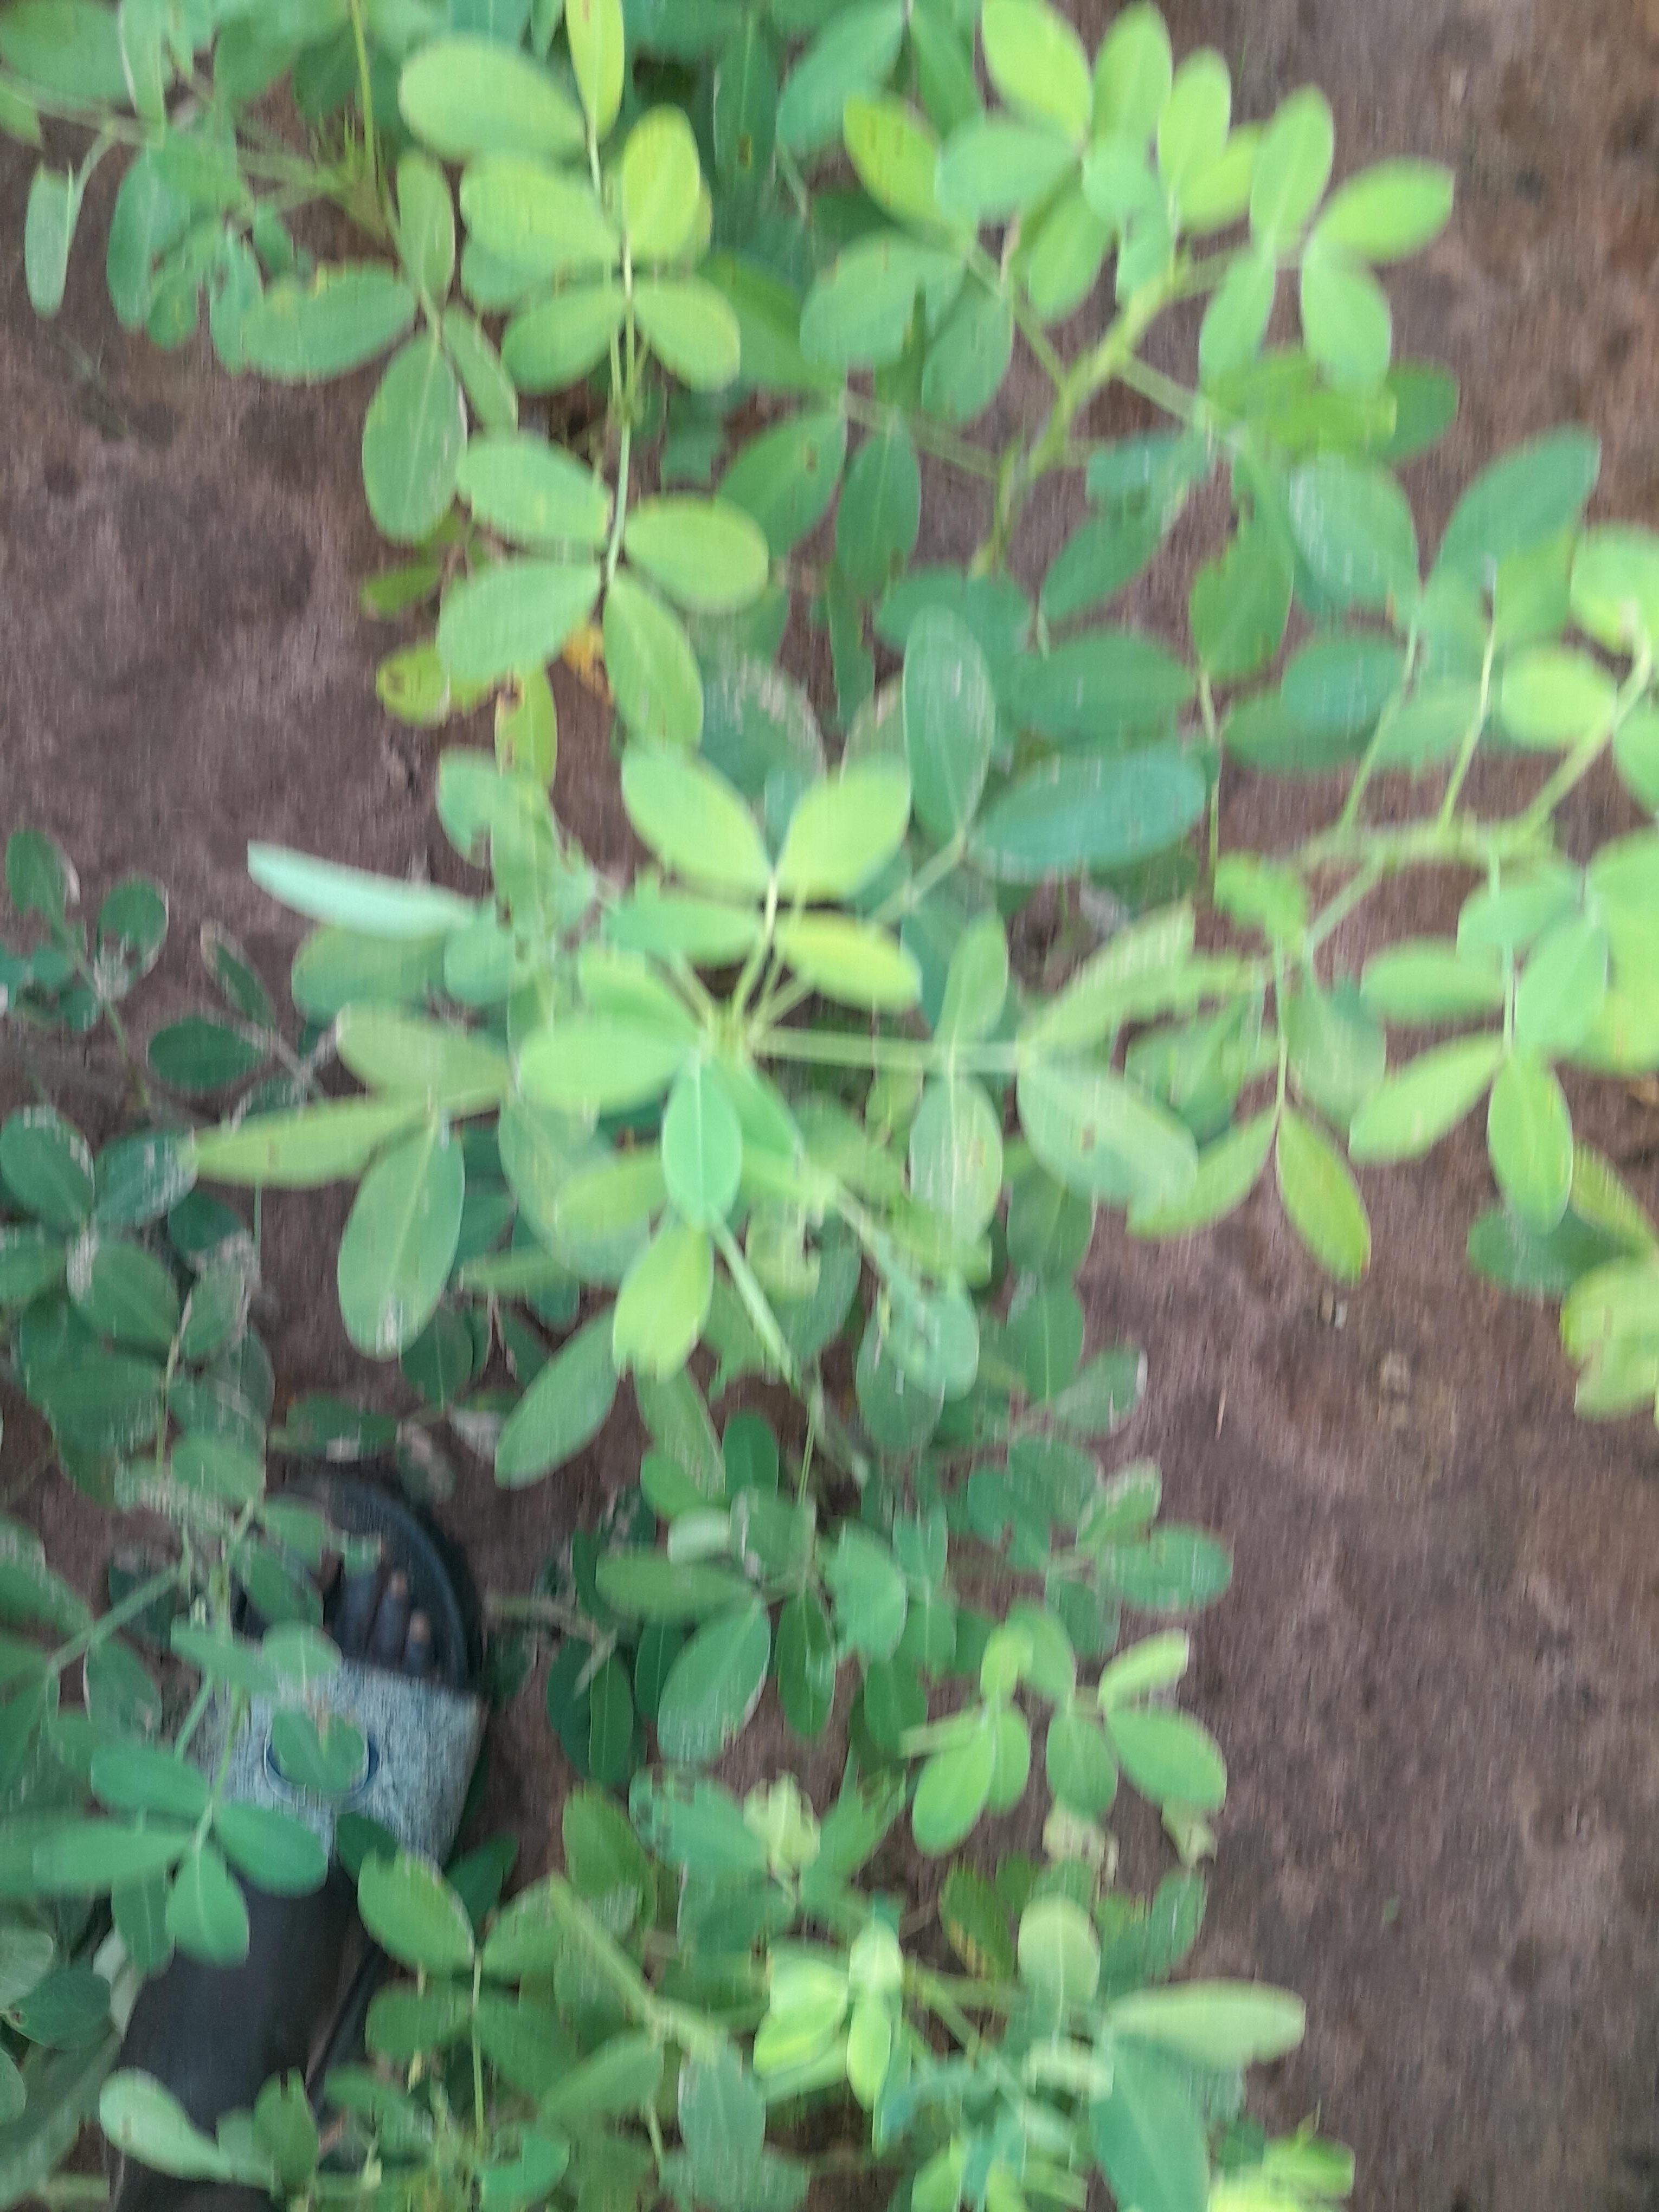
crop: groundnut
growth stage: flowering
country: Senegal
